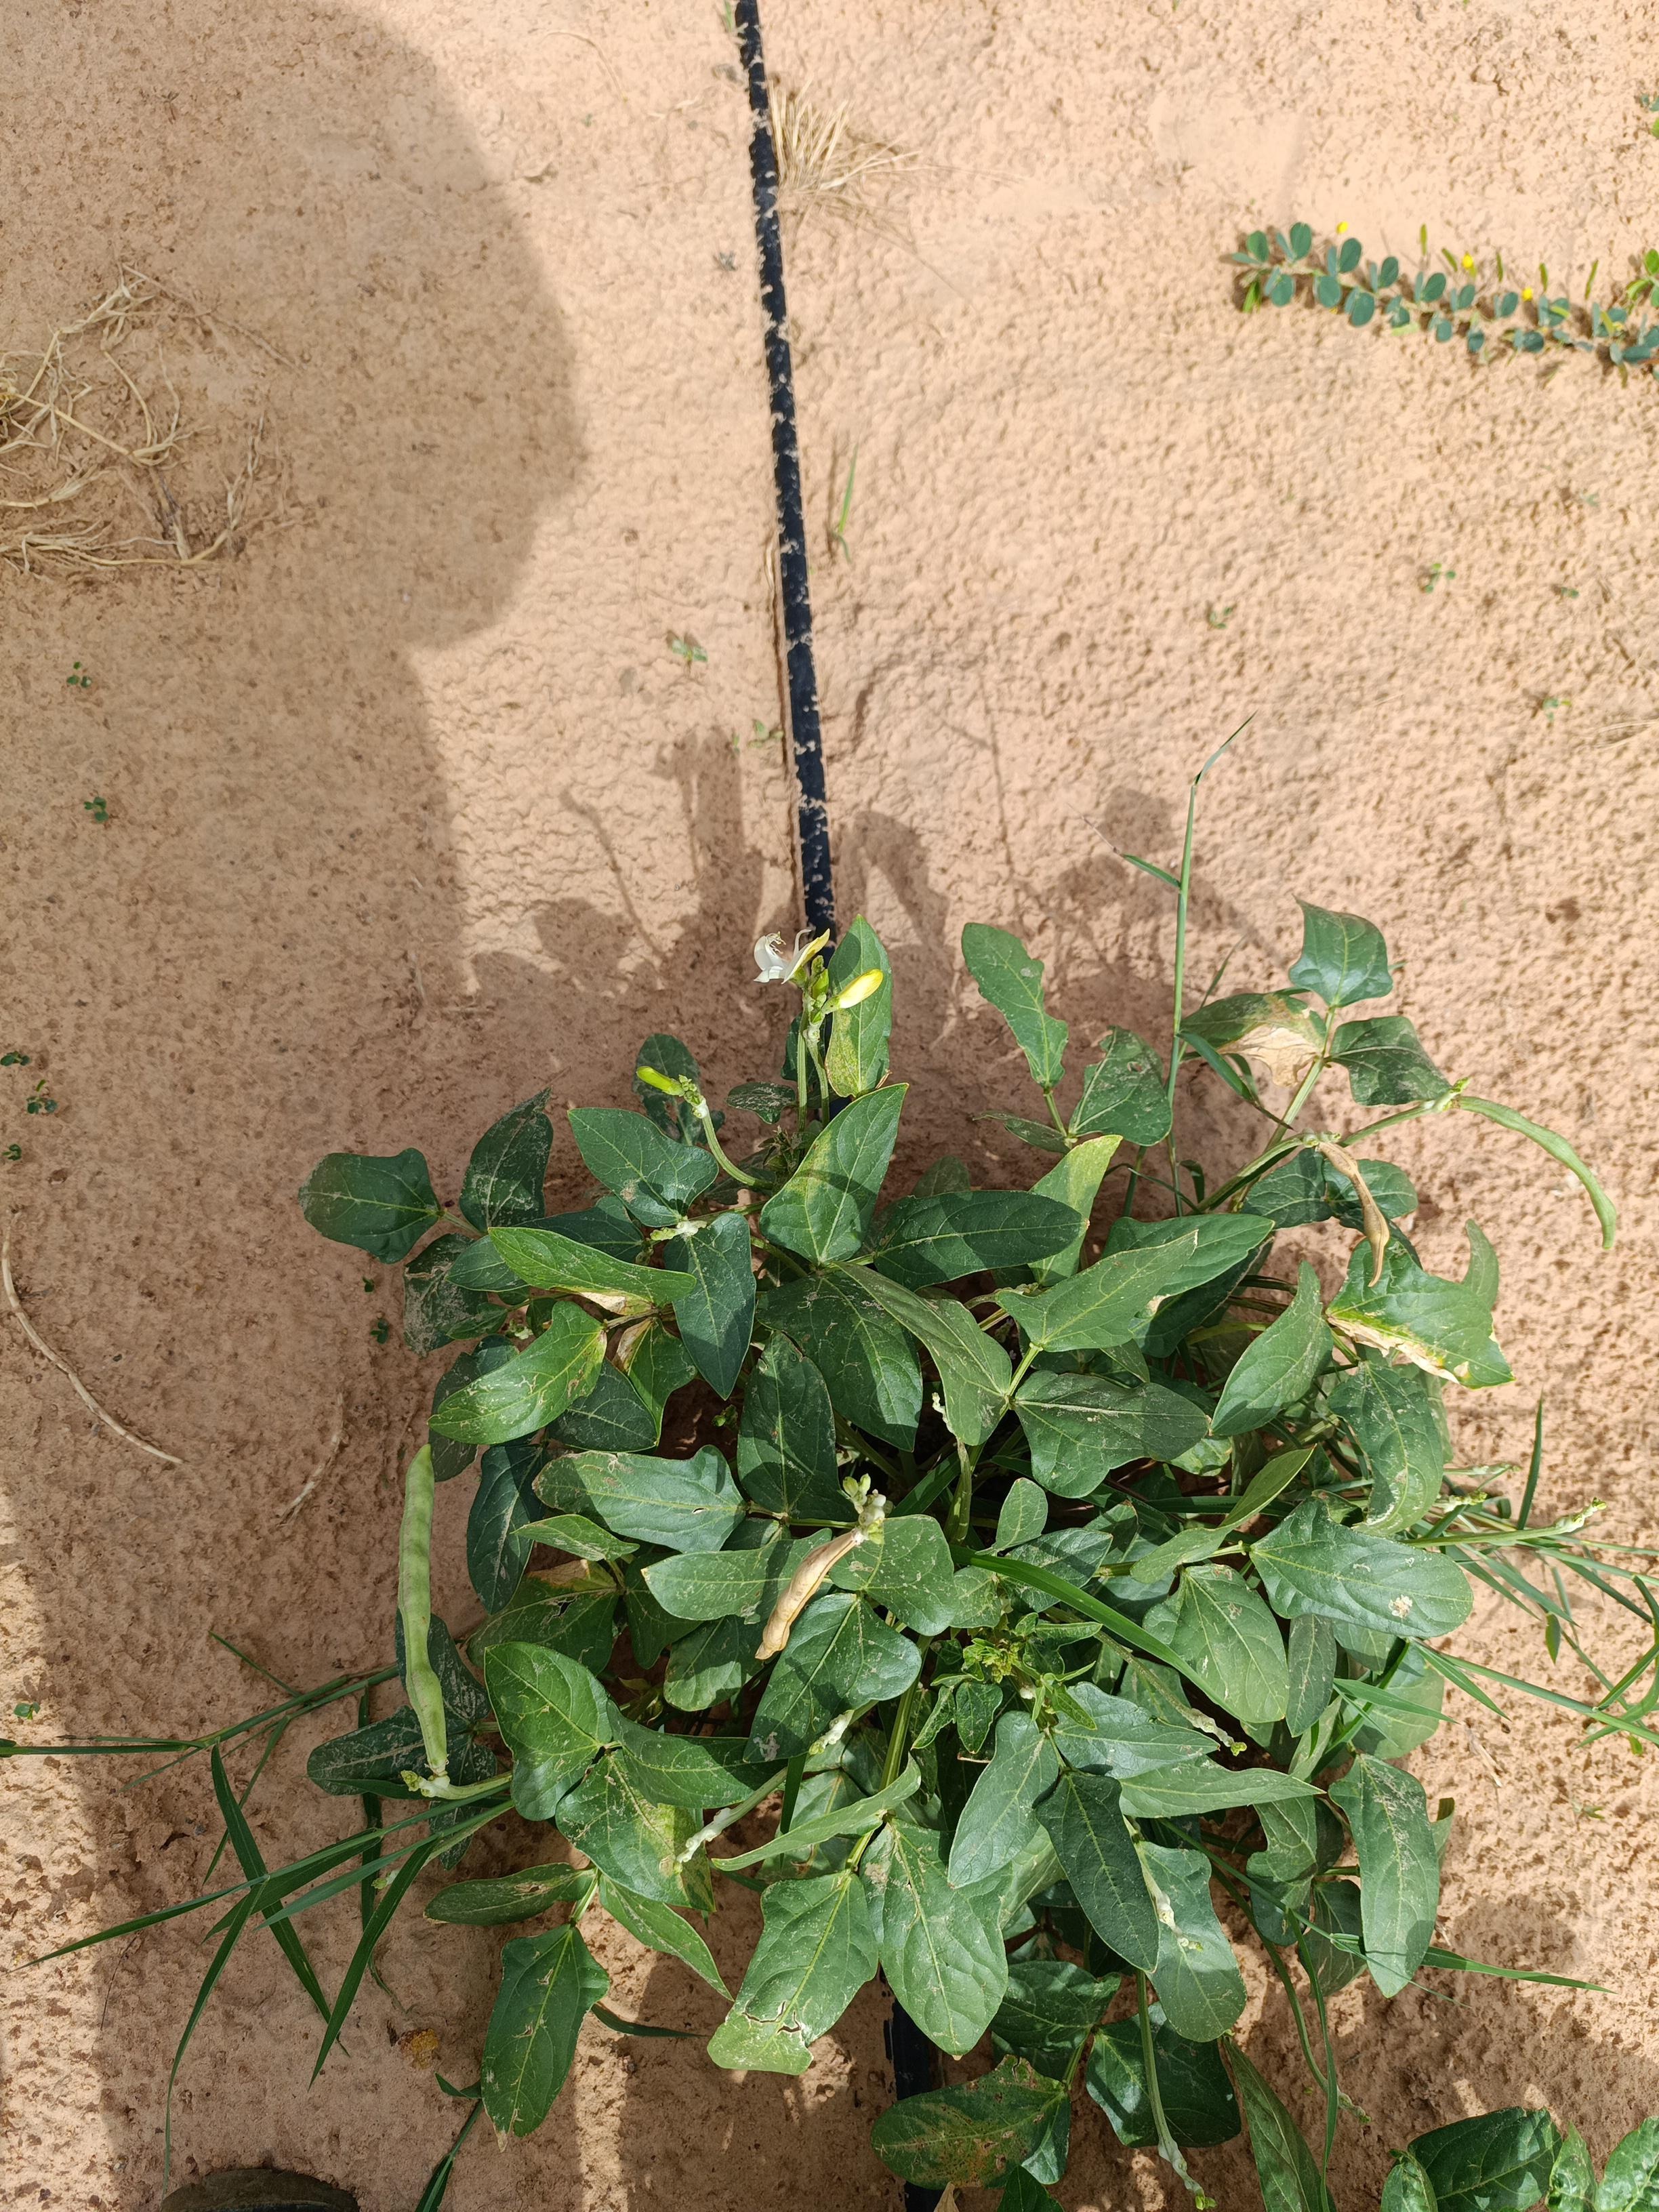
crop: cowpea
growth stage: development pod
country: Nigeria
